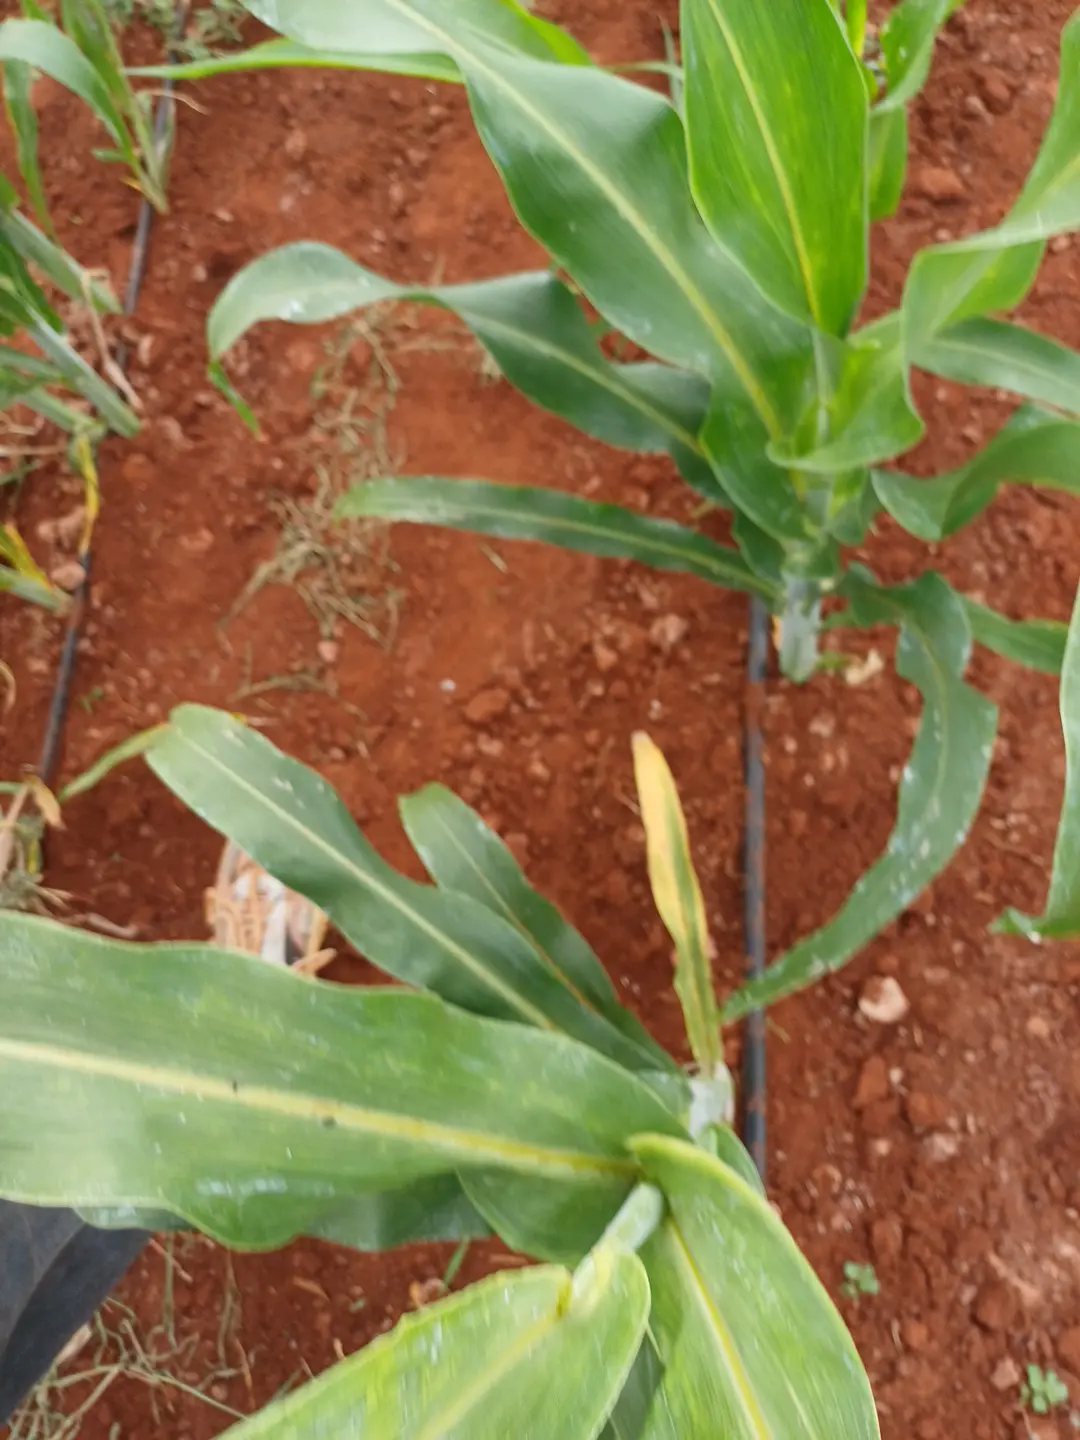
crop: sorghum
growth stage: heading tuber
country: Kenya
